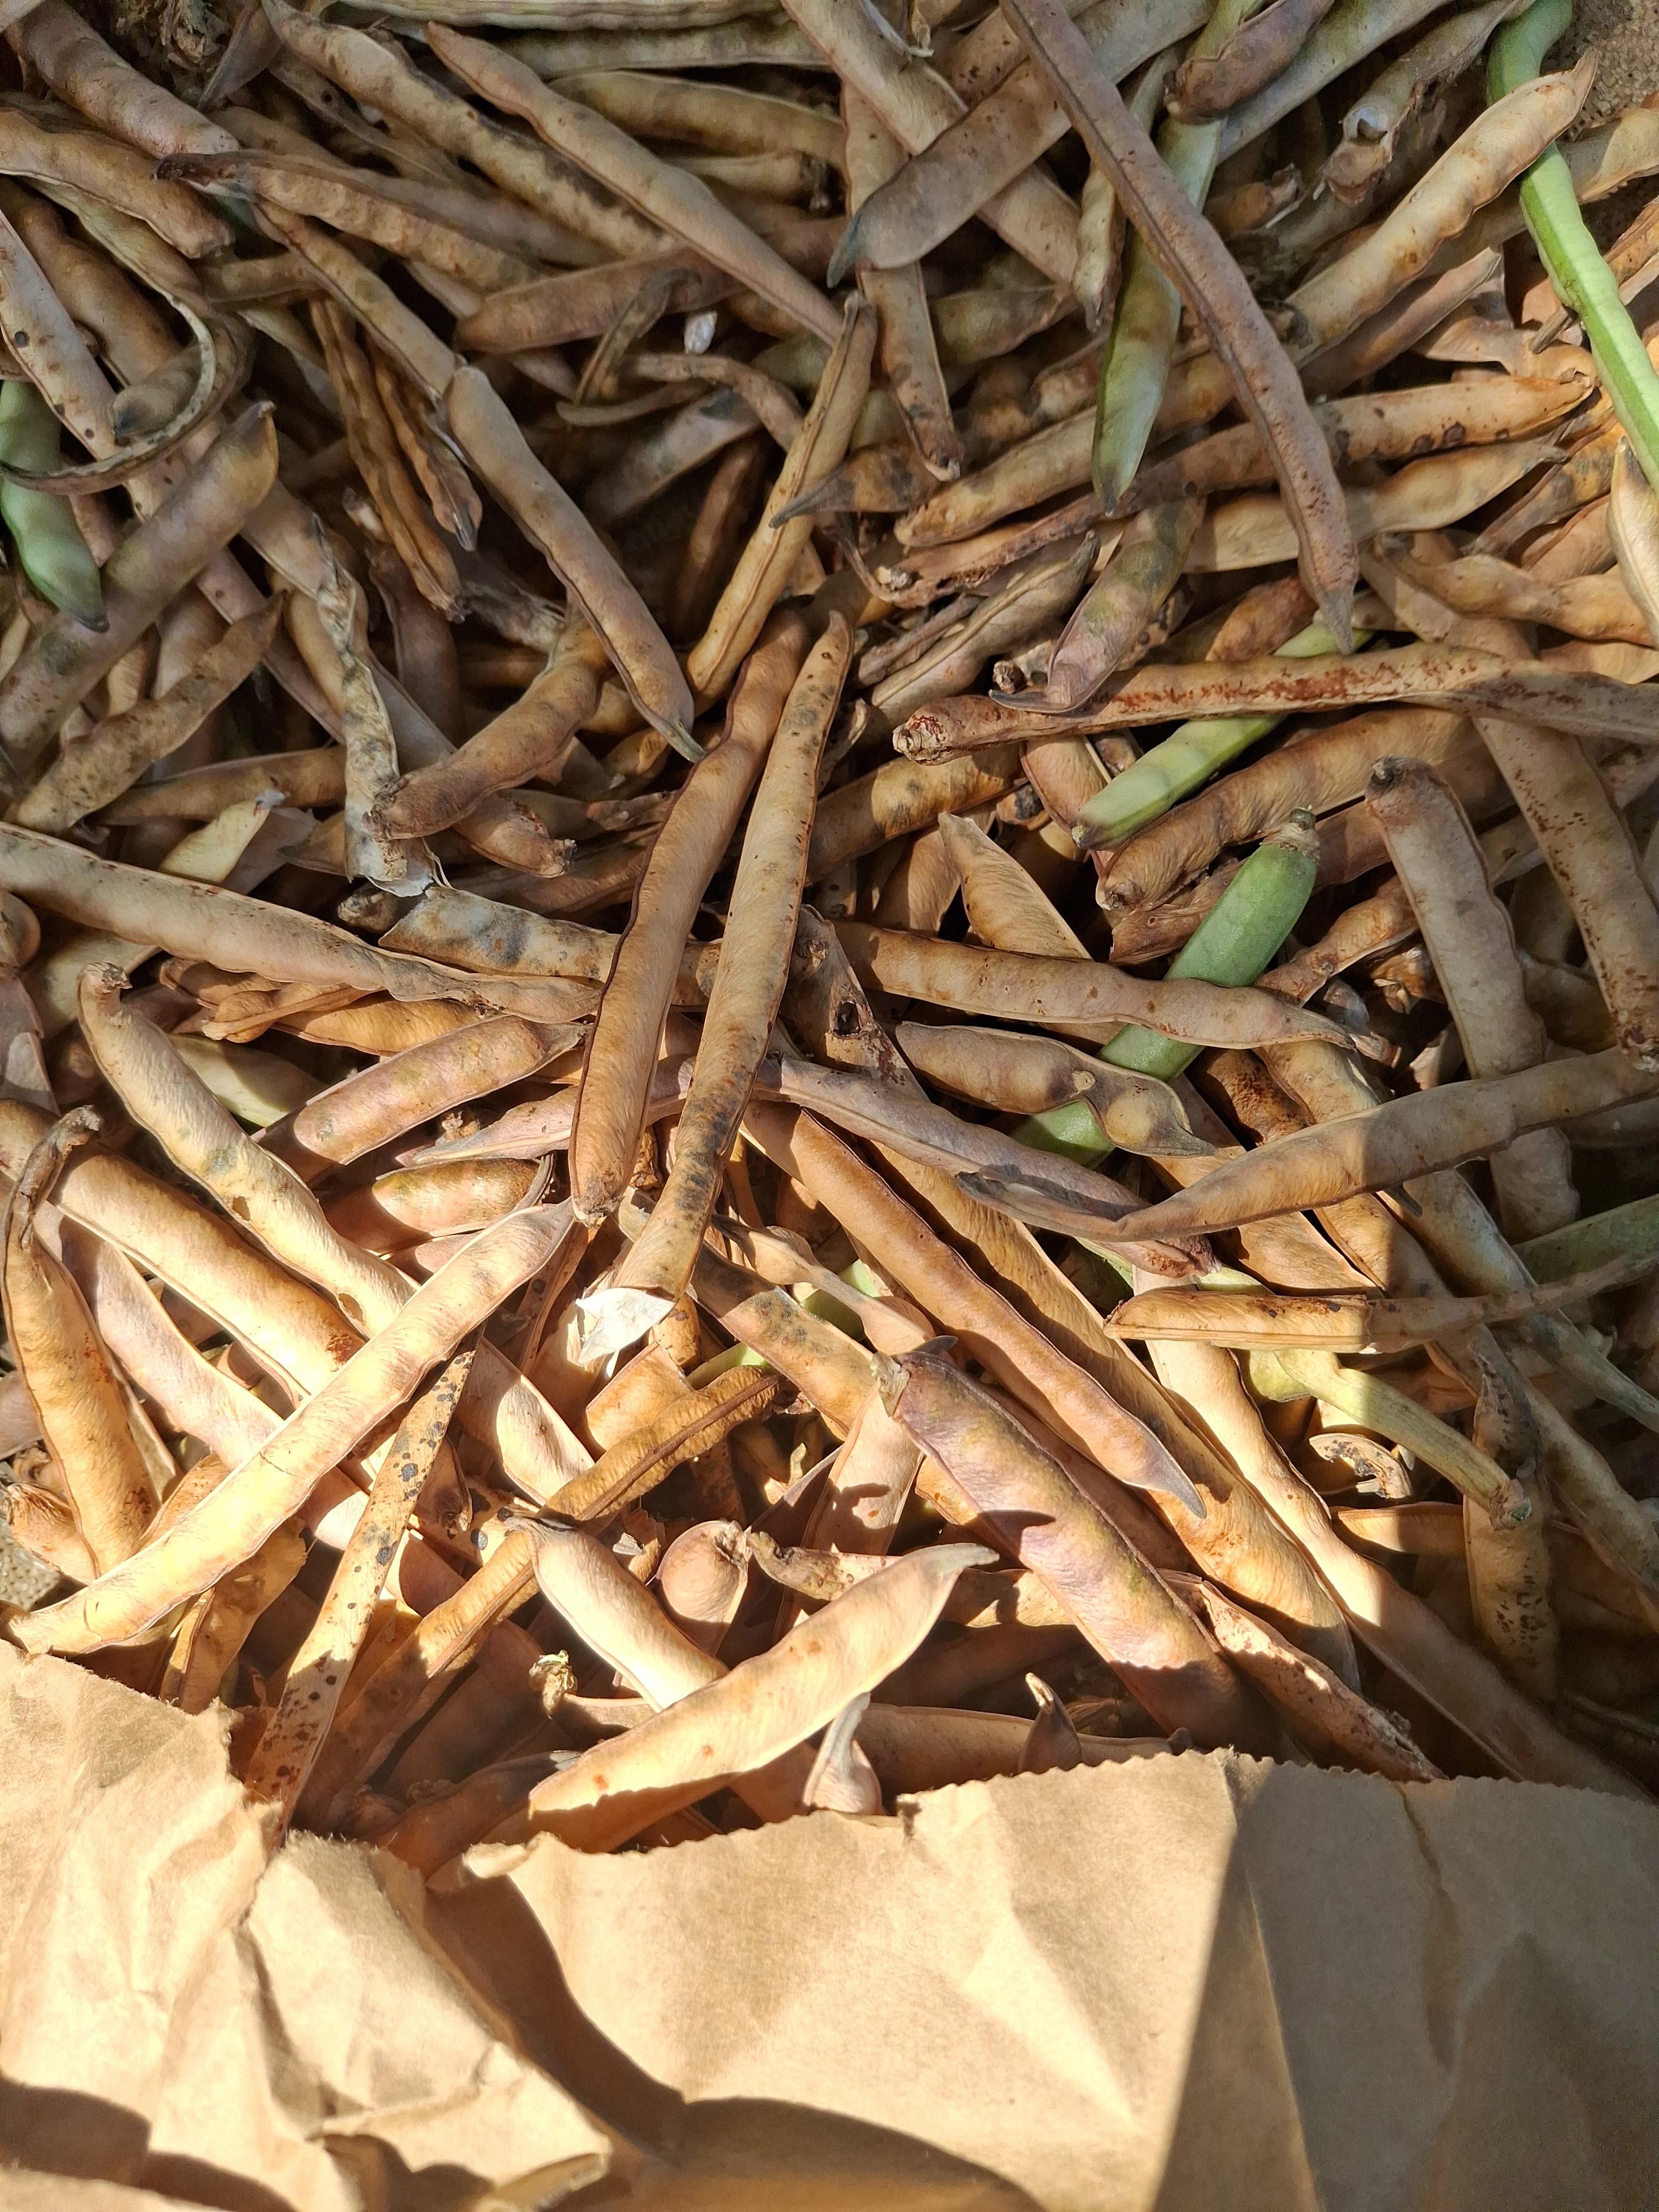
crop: cowpea
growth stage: harvest
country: Nigeria
